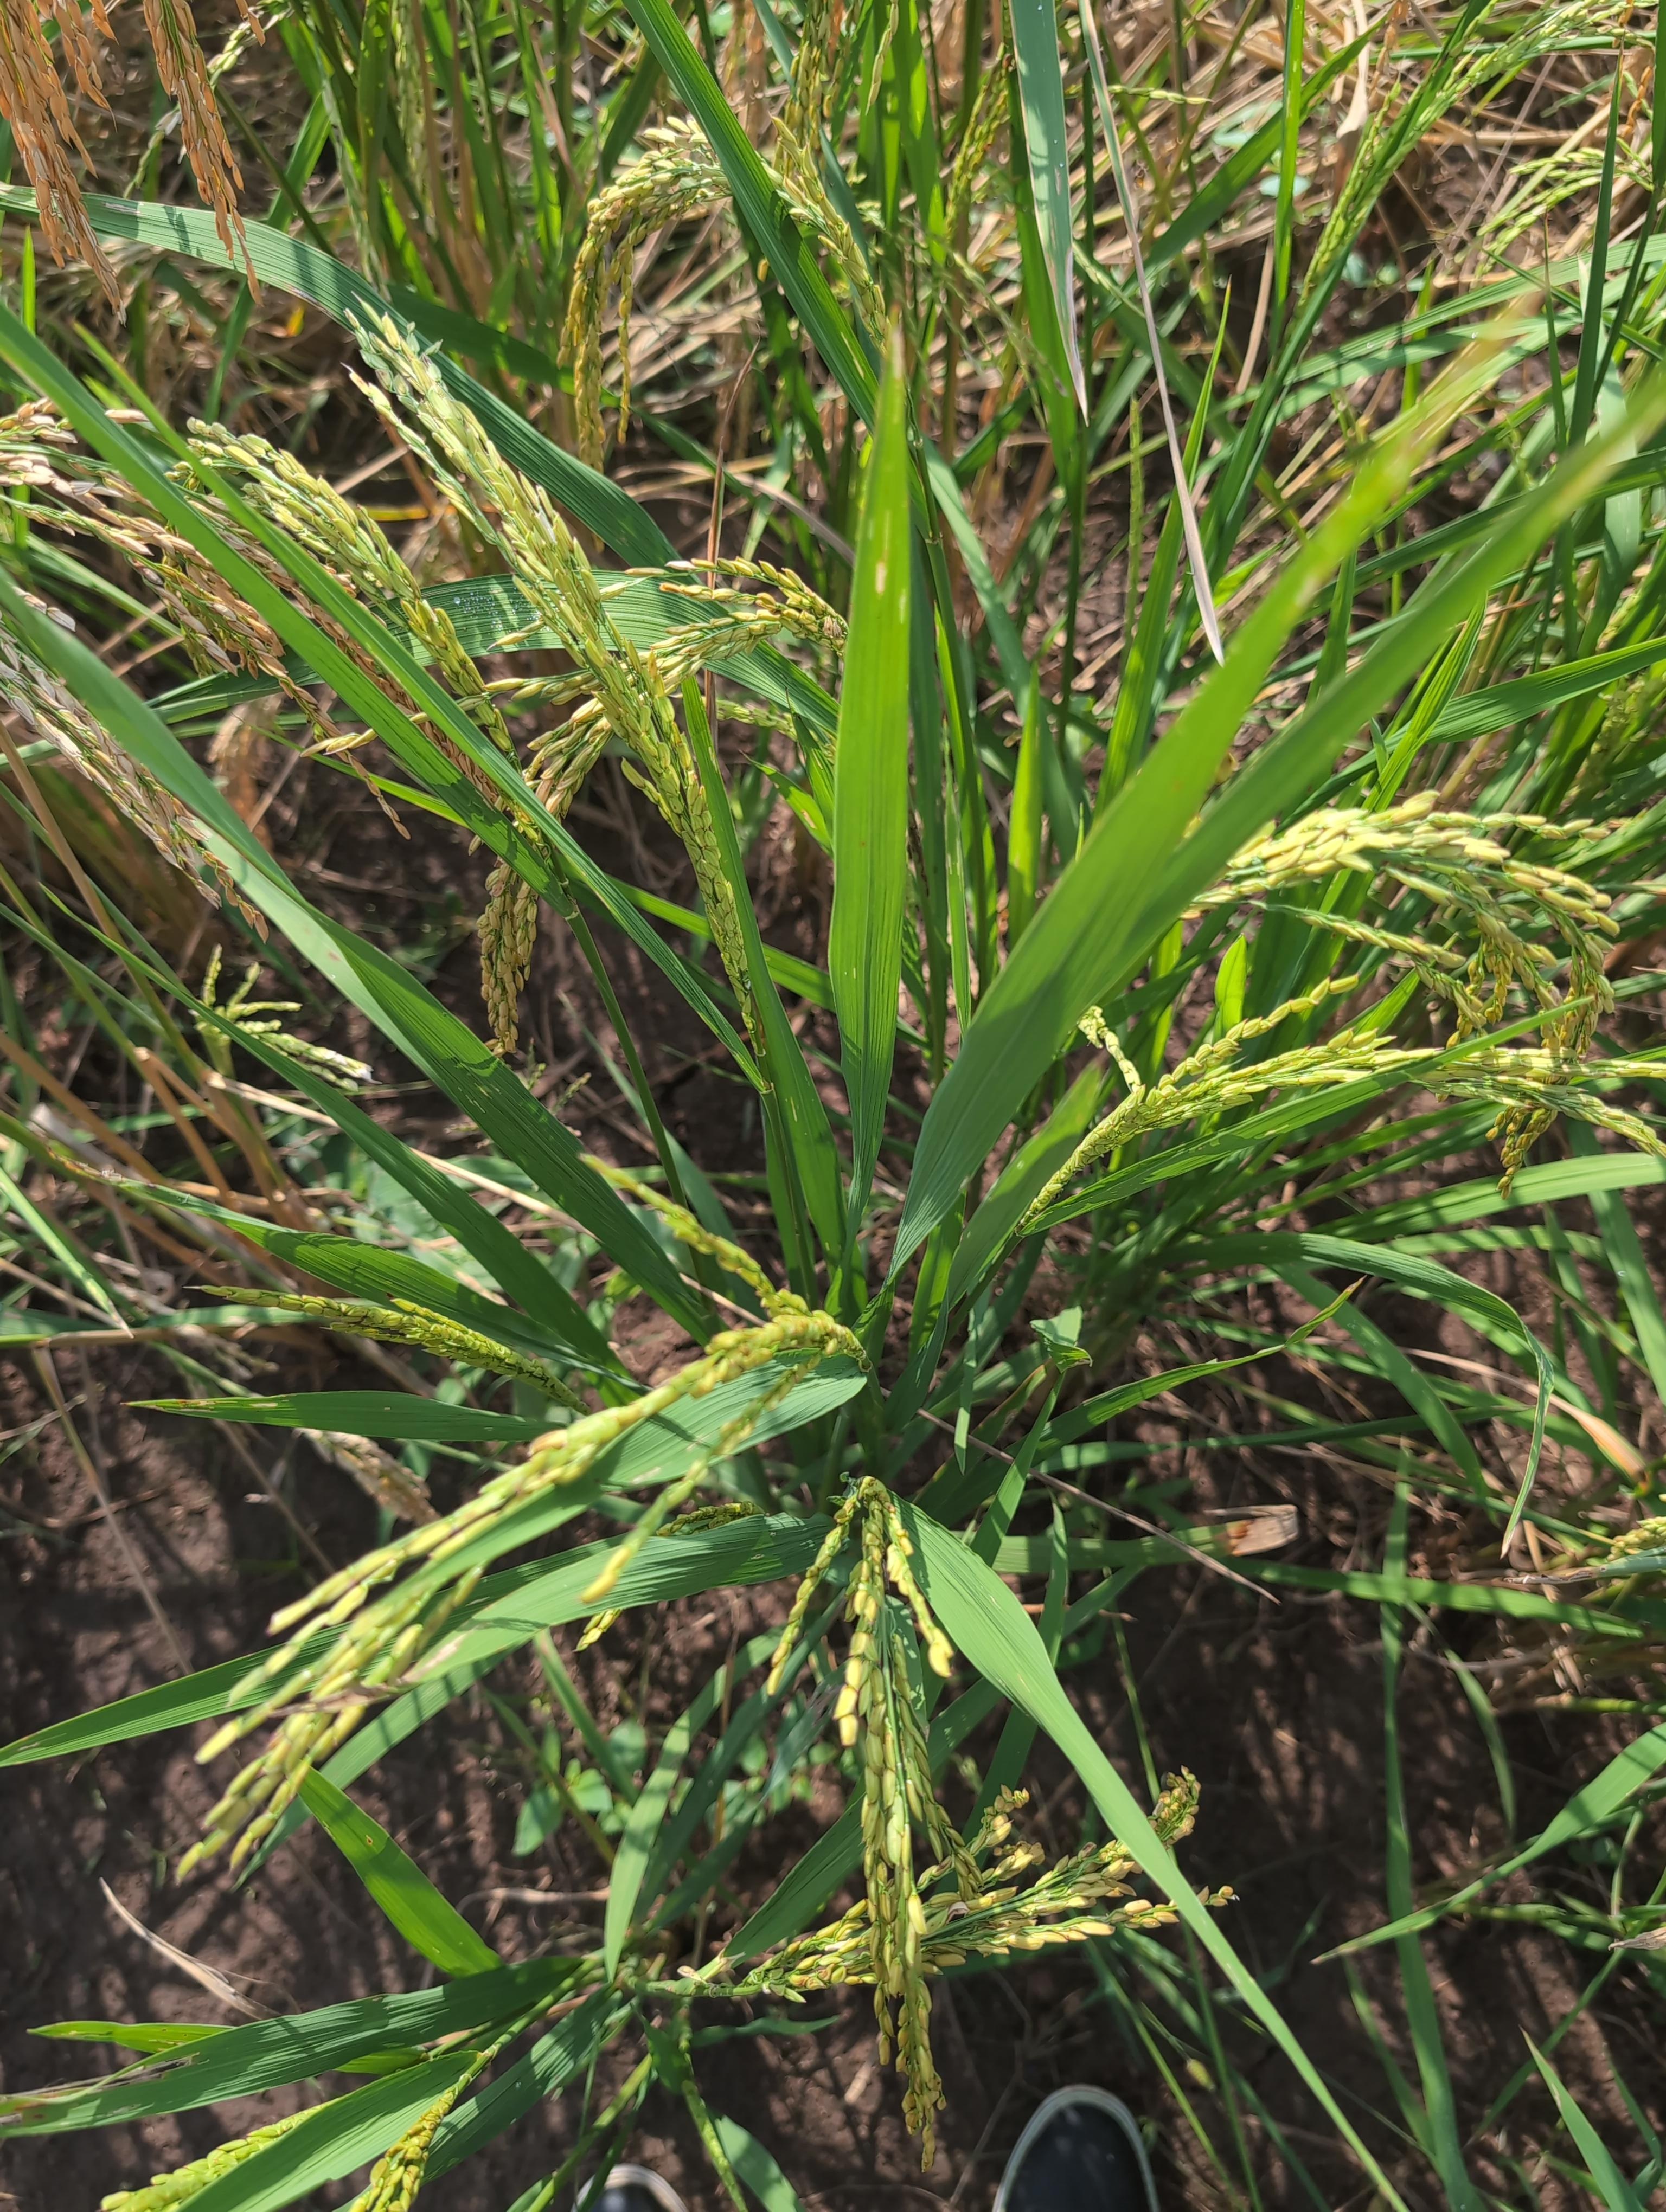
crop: rice
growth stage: ripening
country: Côte d'Ivoire
